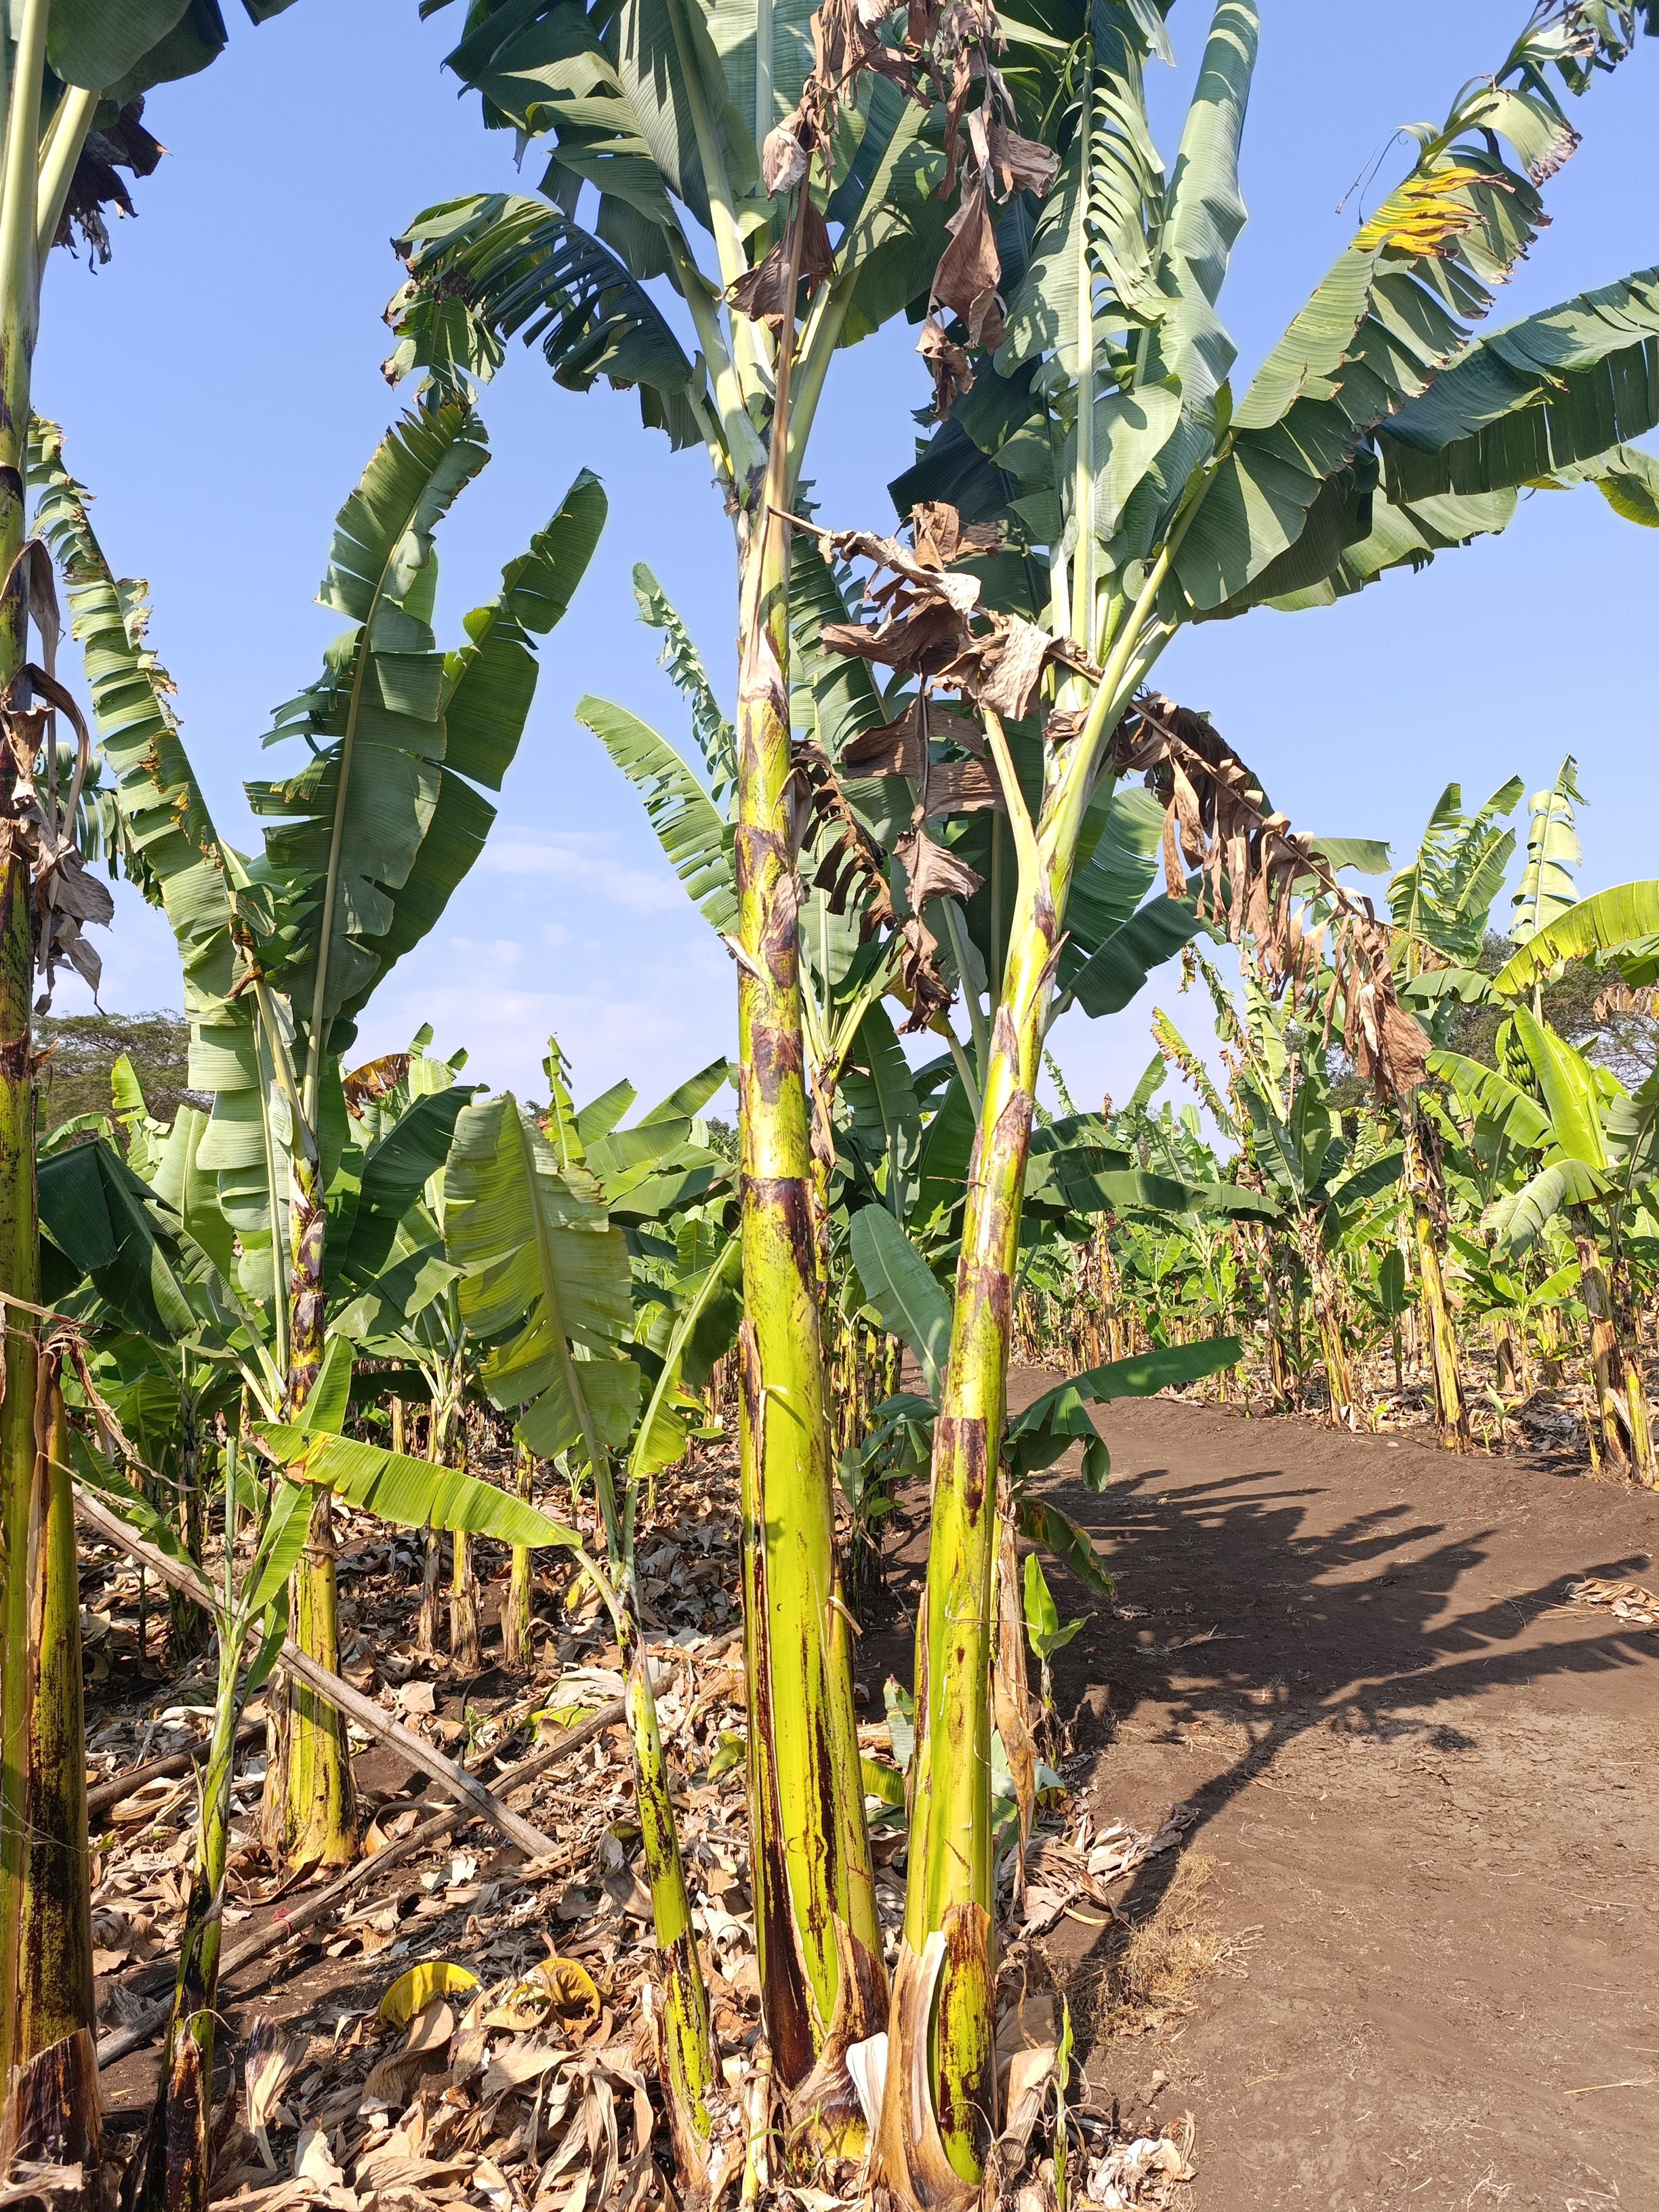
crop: banana
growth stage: vegetative
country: Tanzania
